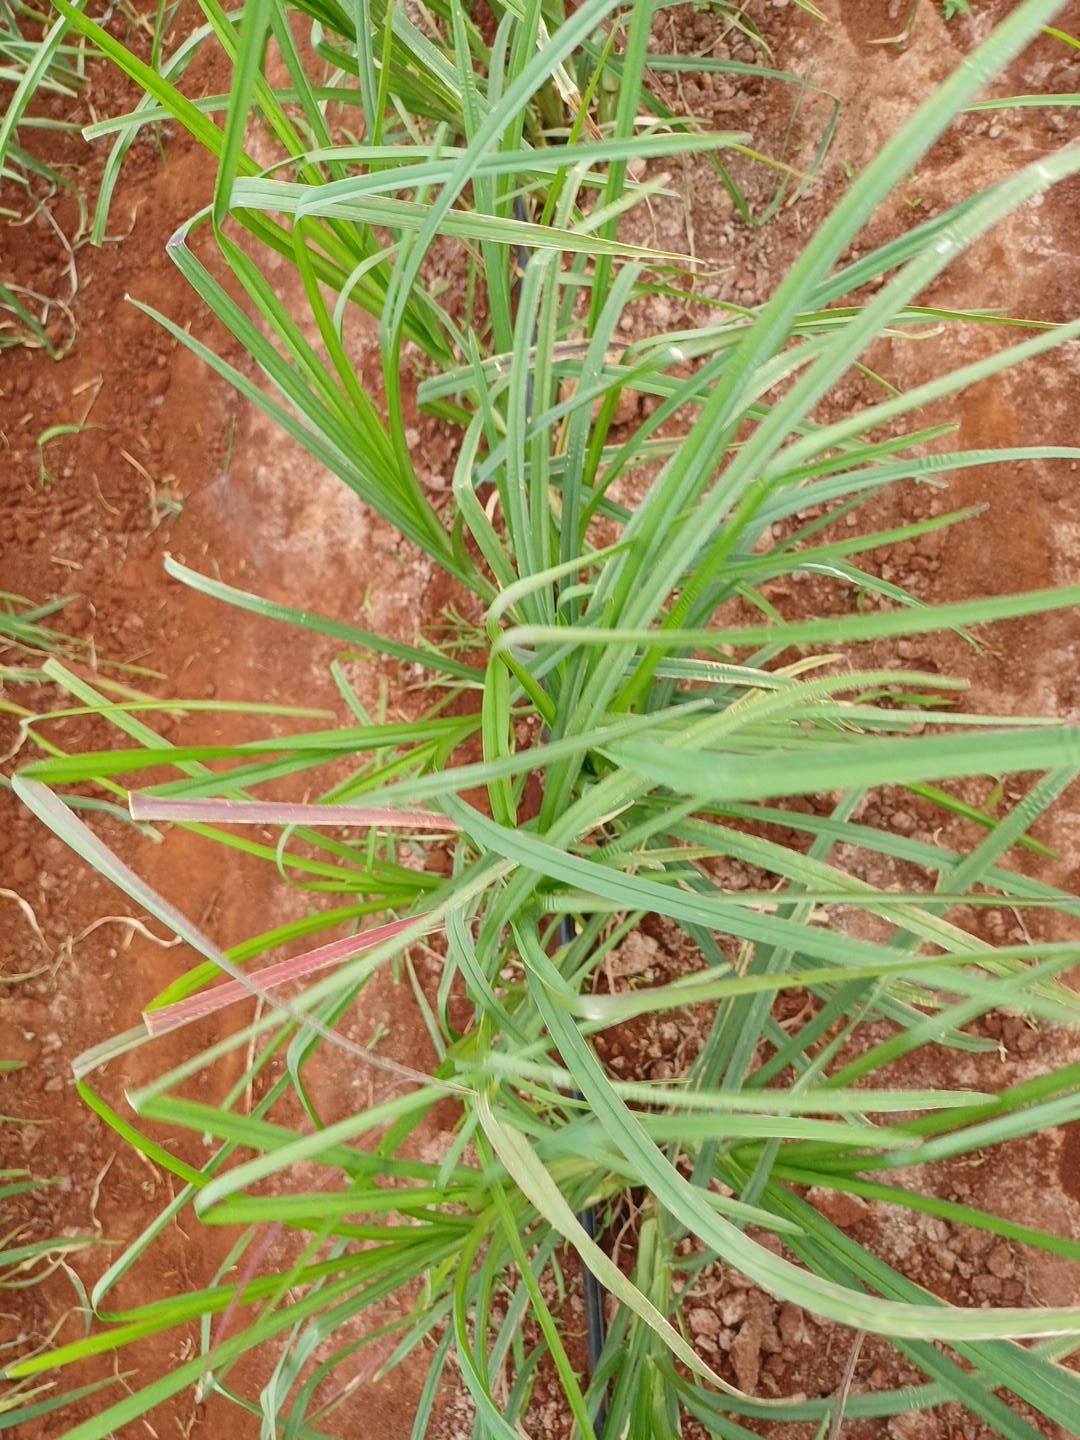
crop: finger millet
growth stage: vegetative
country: Kenya
